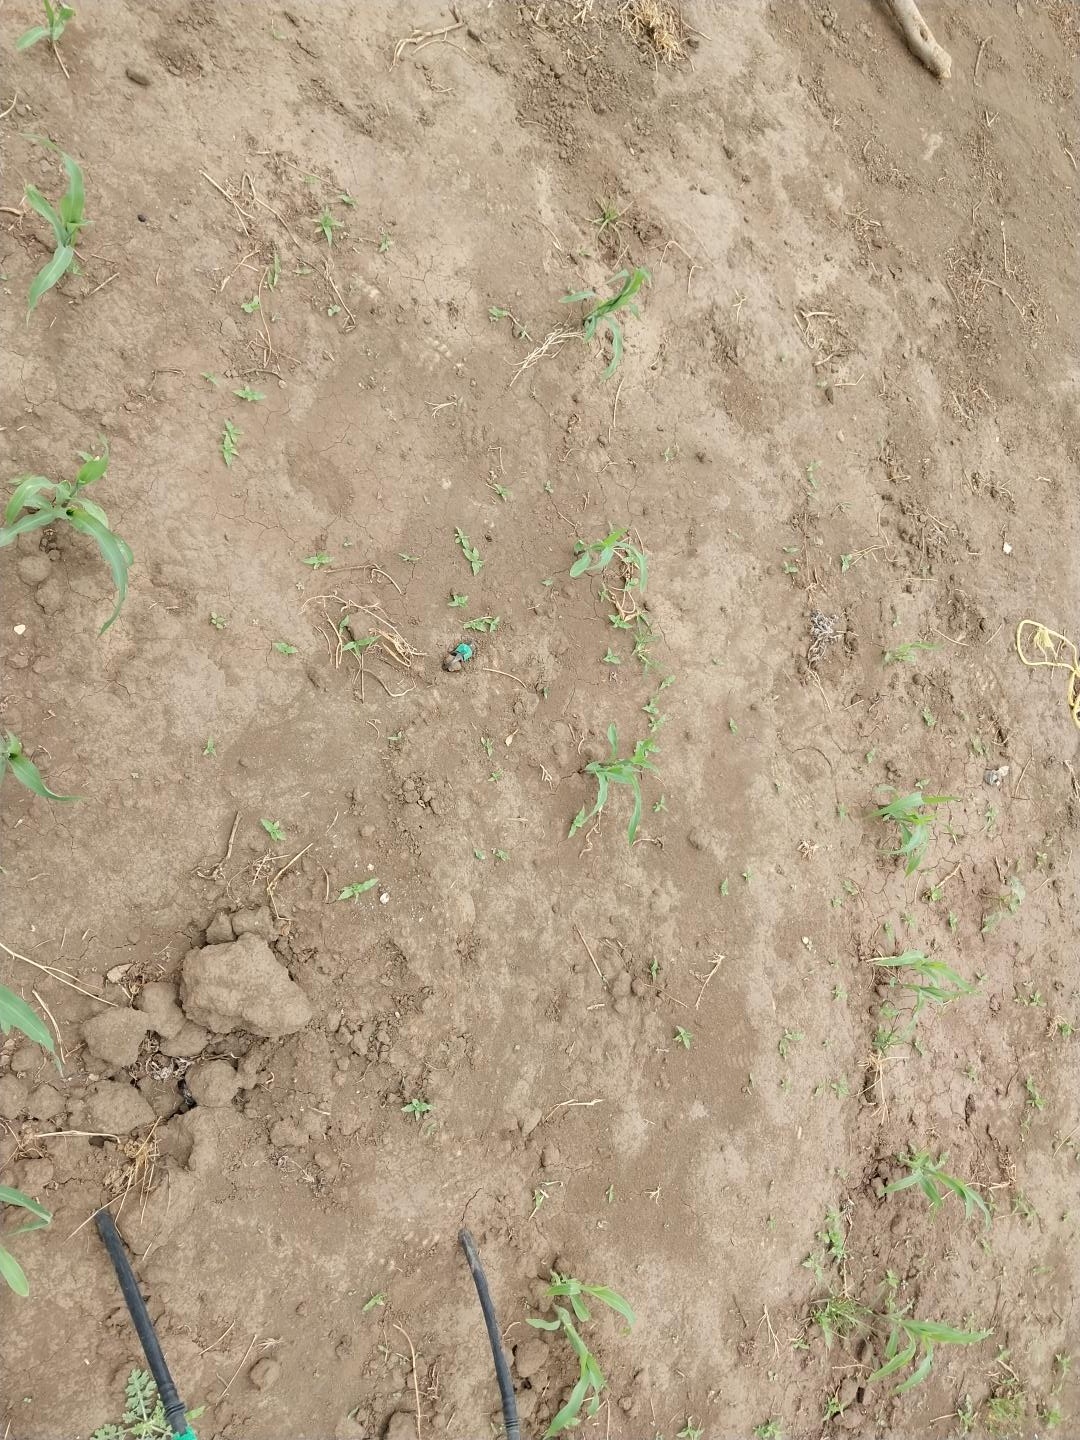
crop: maize
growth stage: emergence
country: Tanzania
